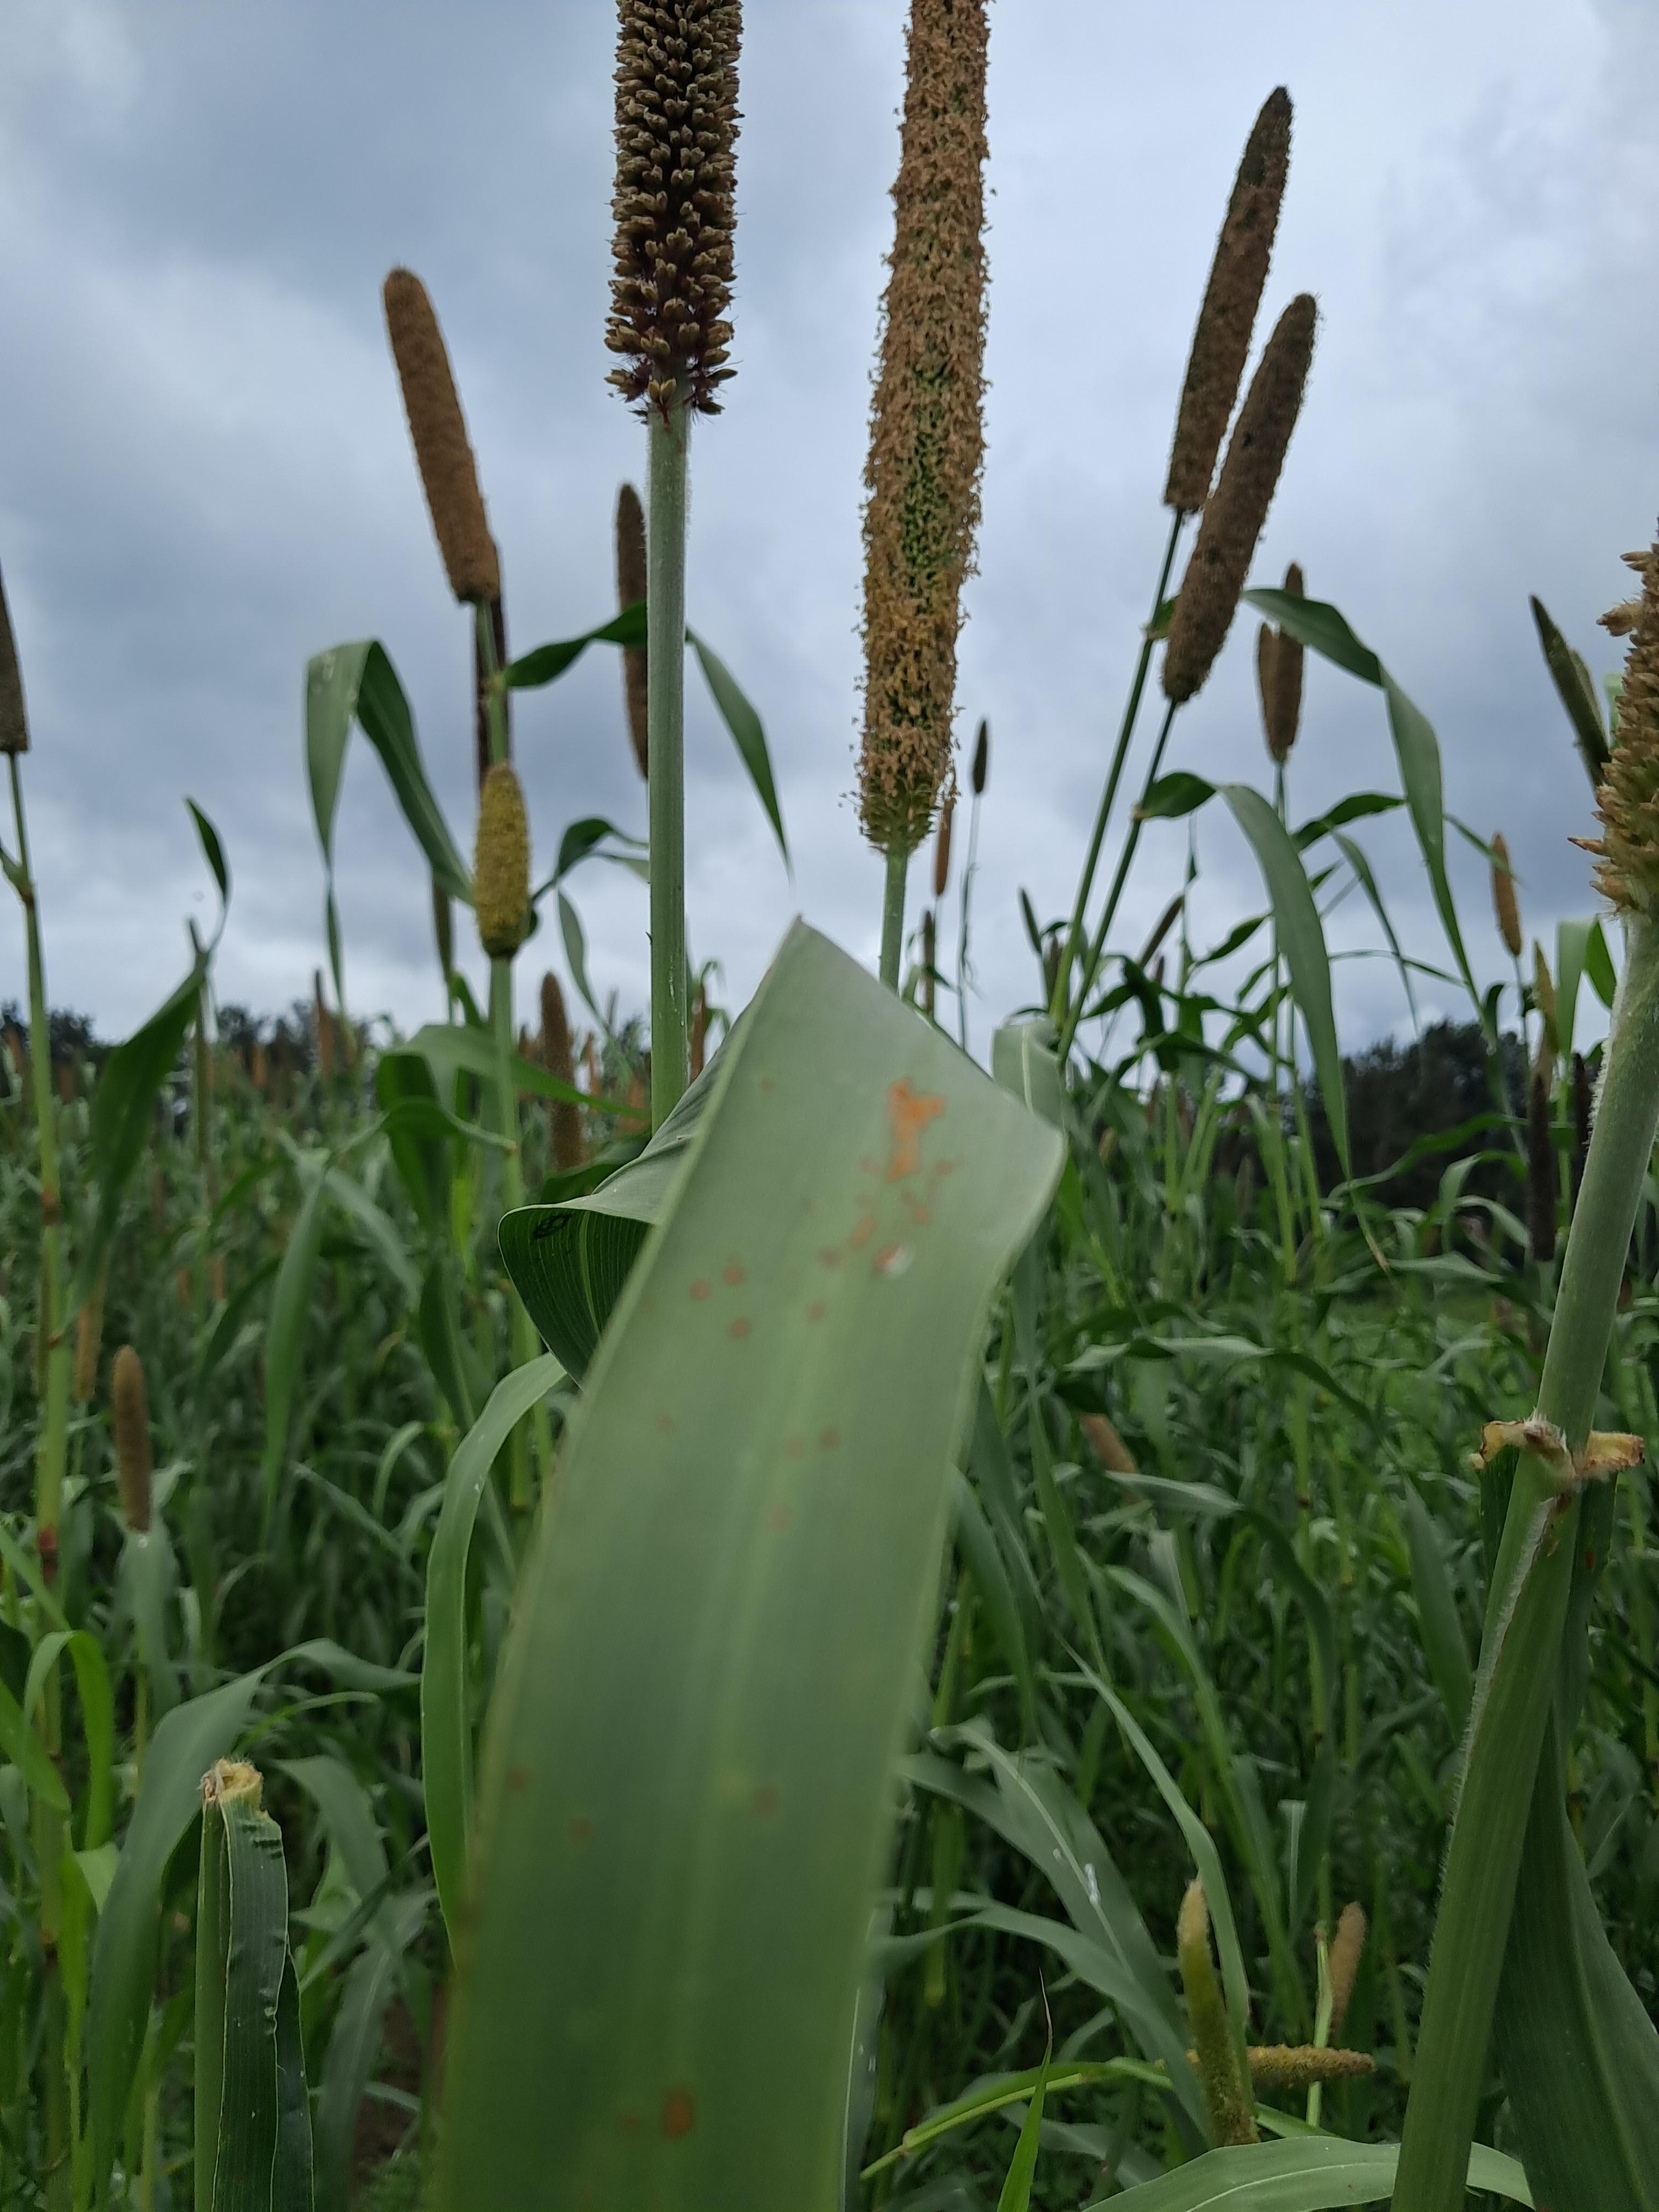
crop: pearl millet
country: Tanzania
